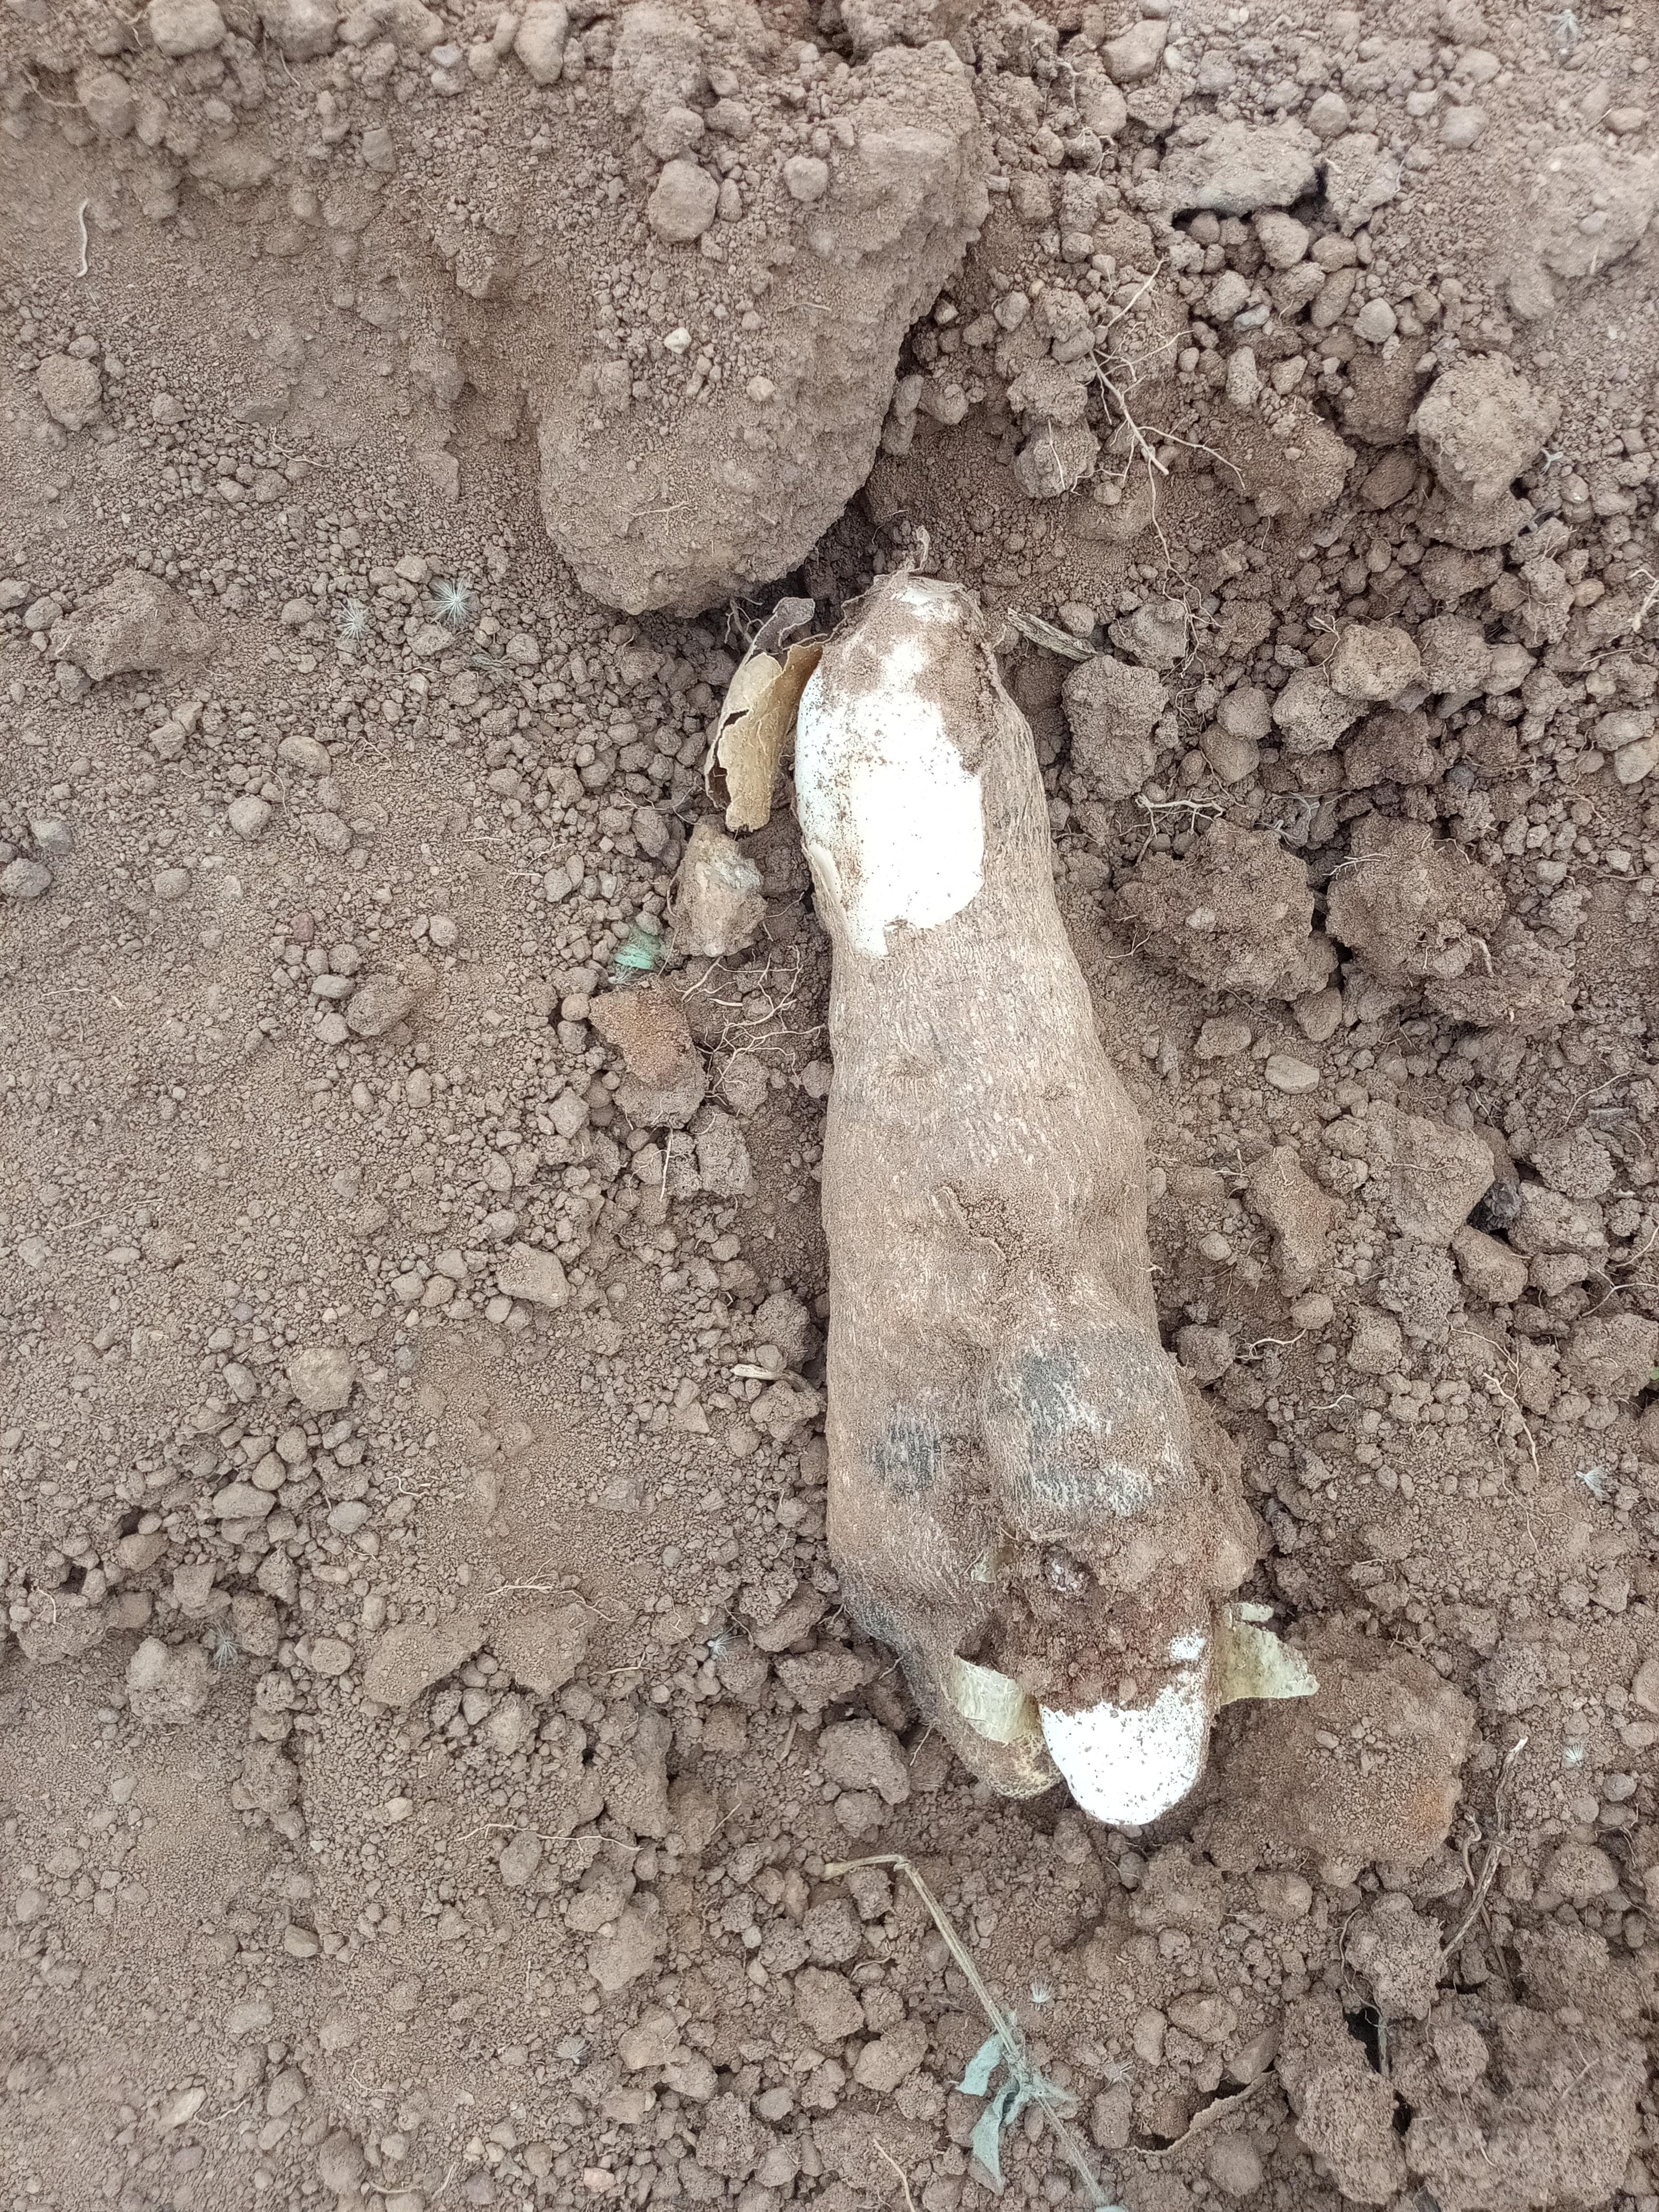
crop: yam
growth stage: harvest
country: Nigeria
